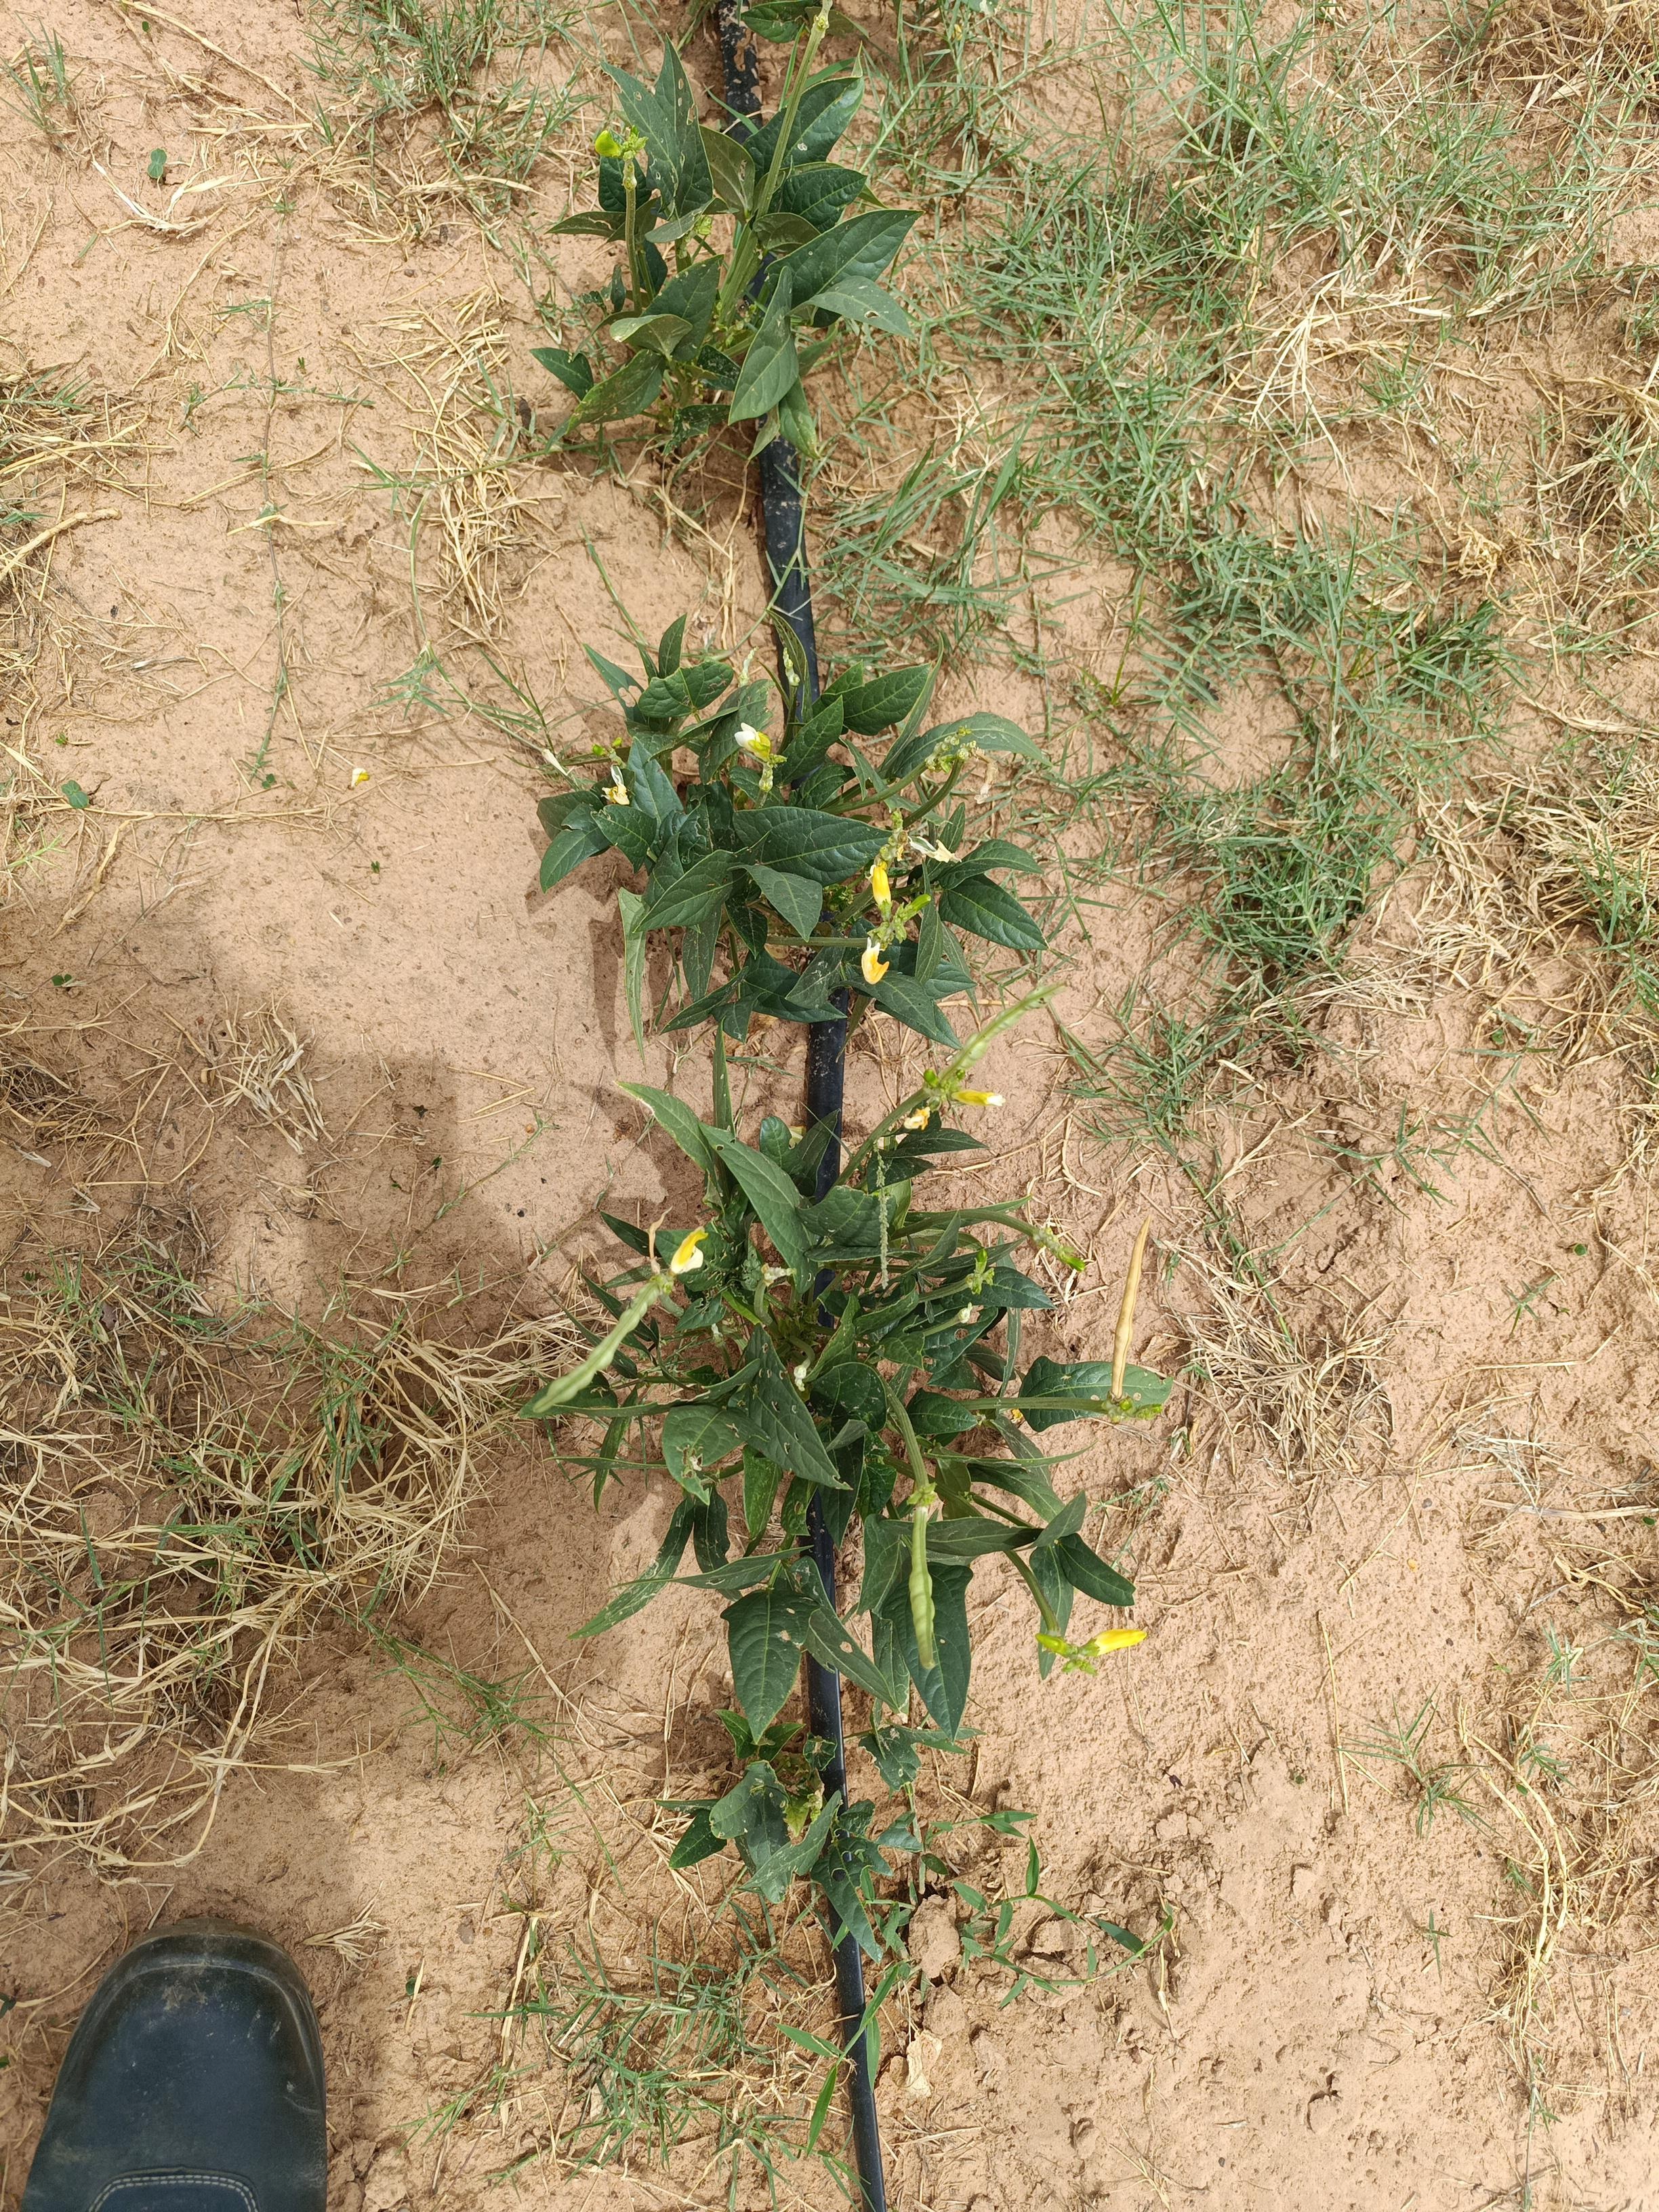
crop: cowpea
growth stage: flowering
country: Nigeria
